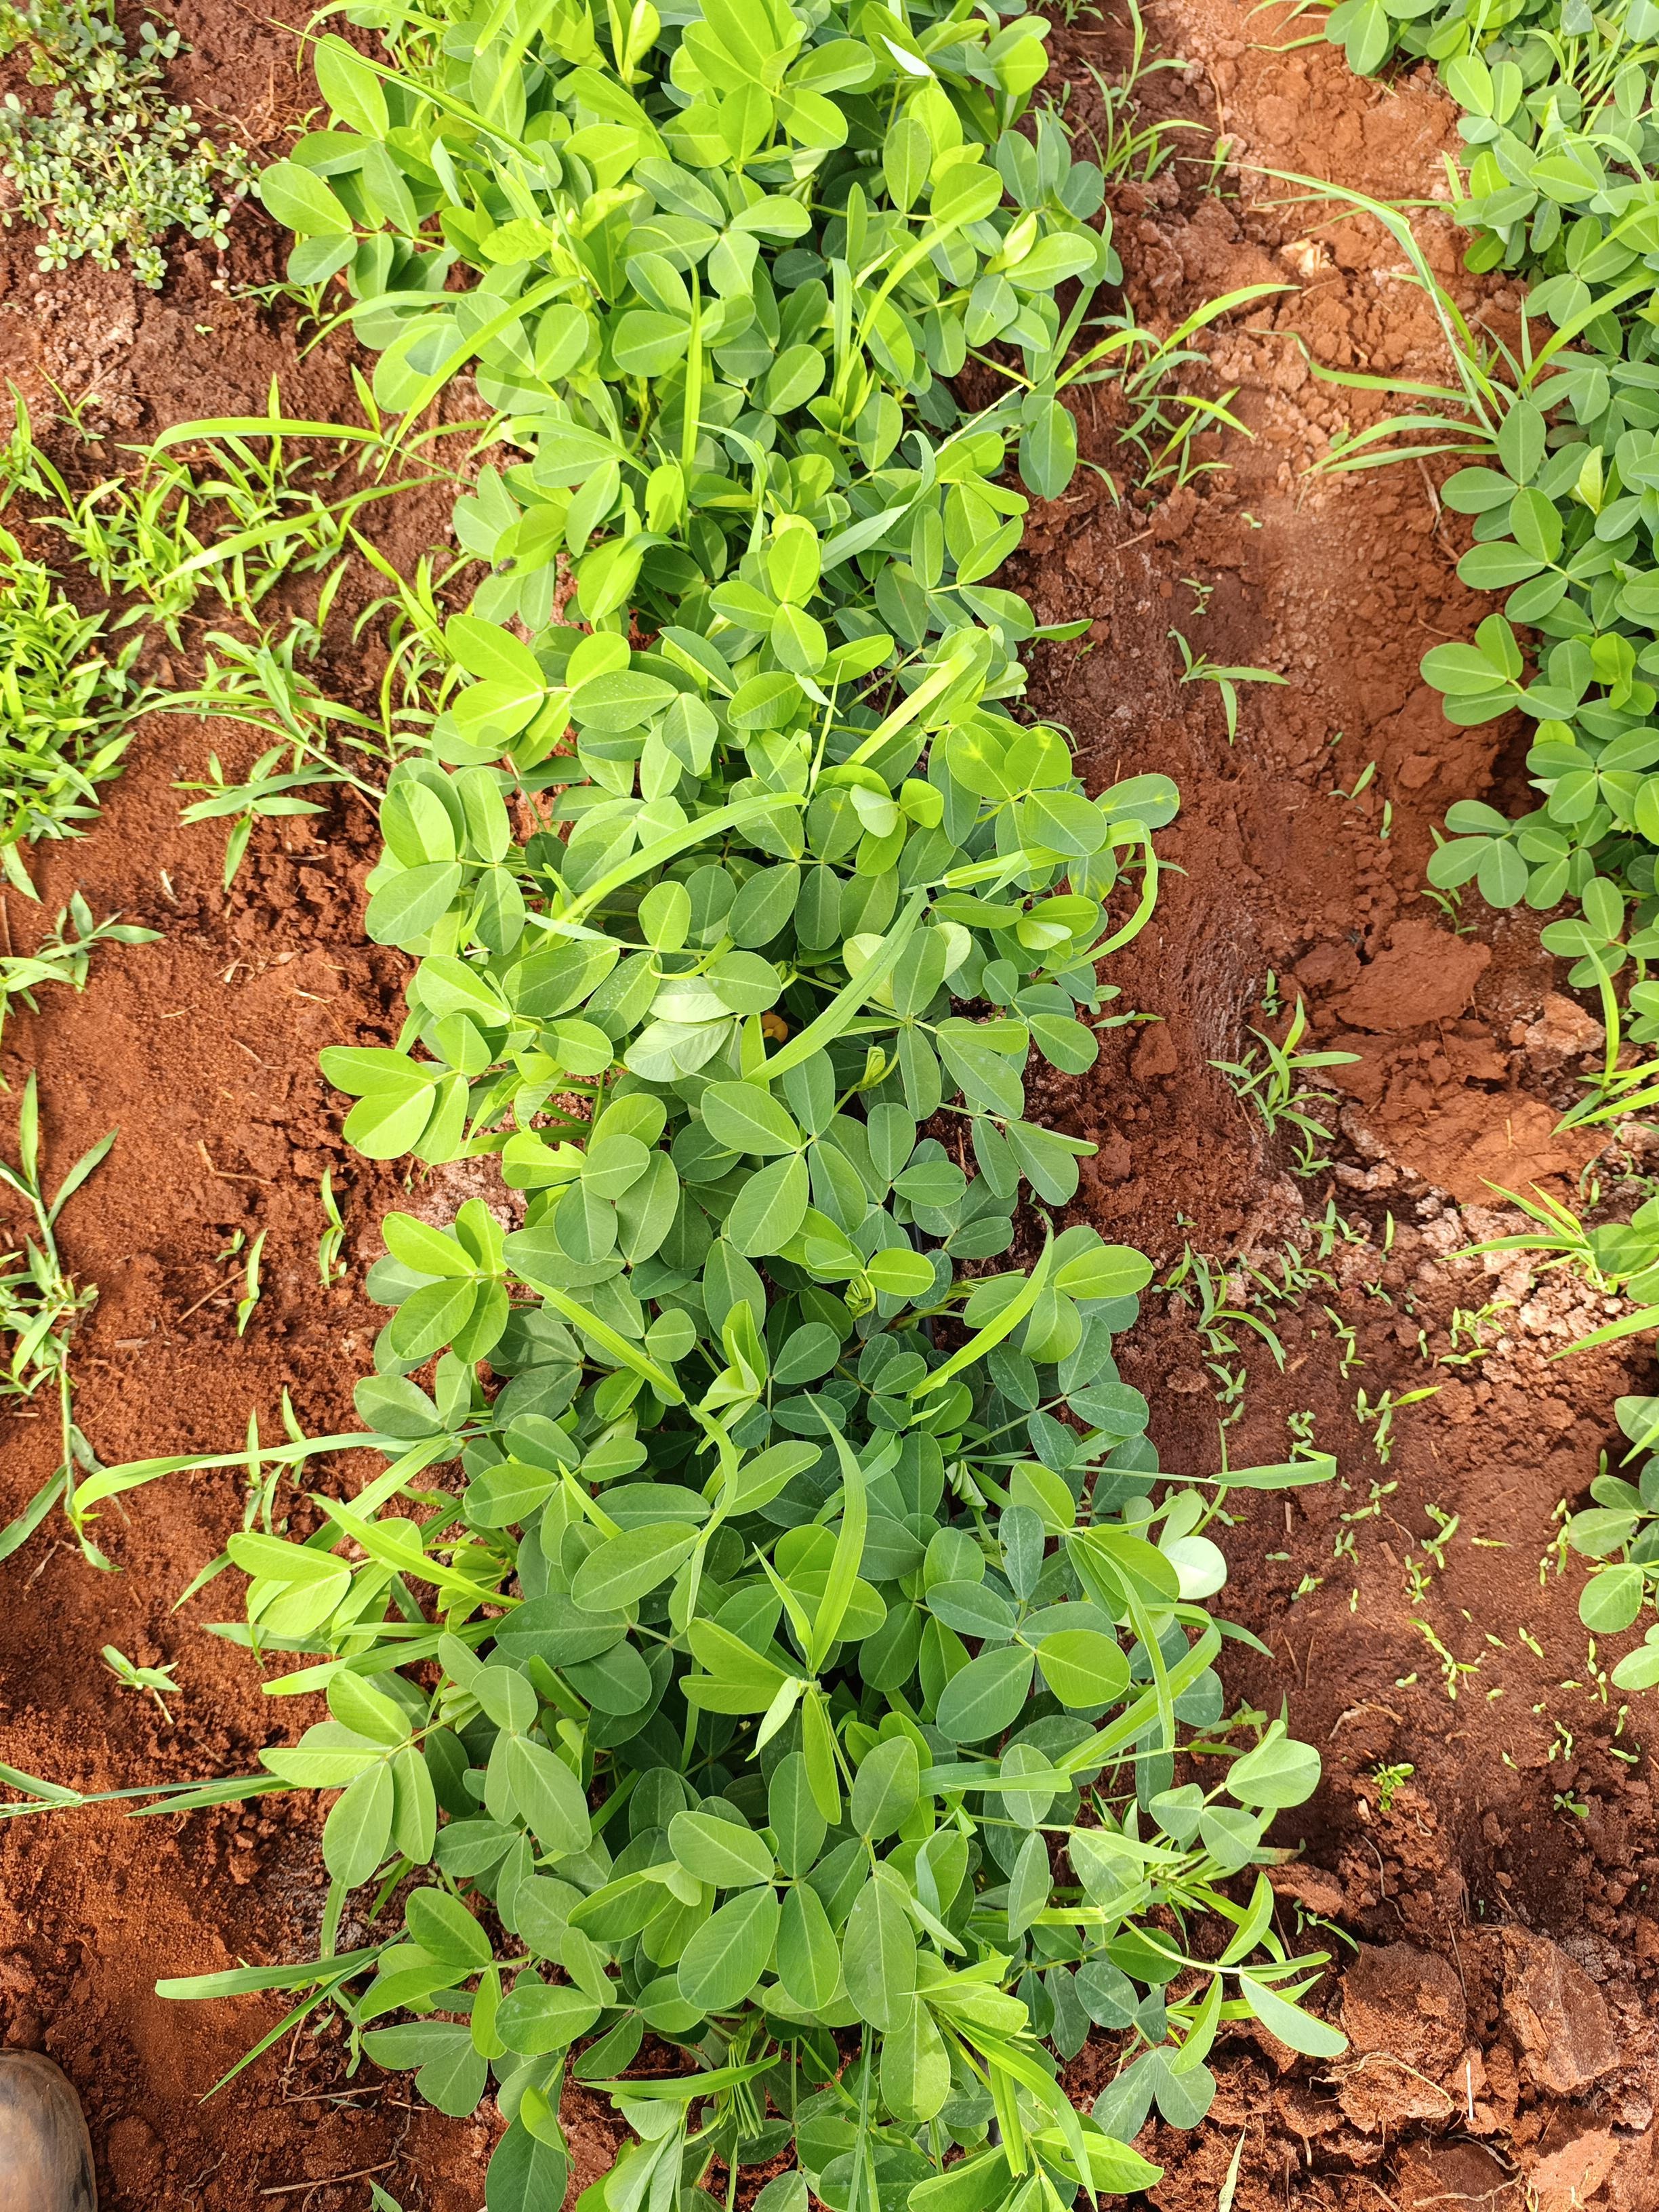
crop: groundnut
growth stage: flowering
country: Kenya
